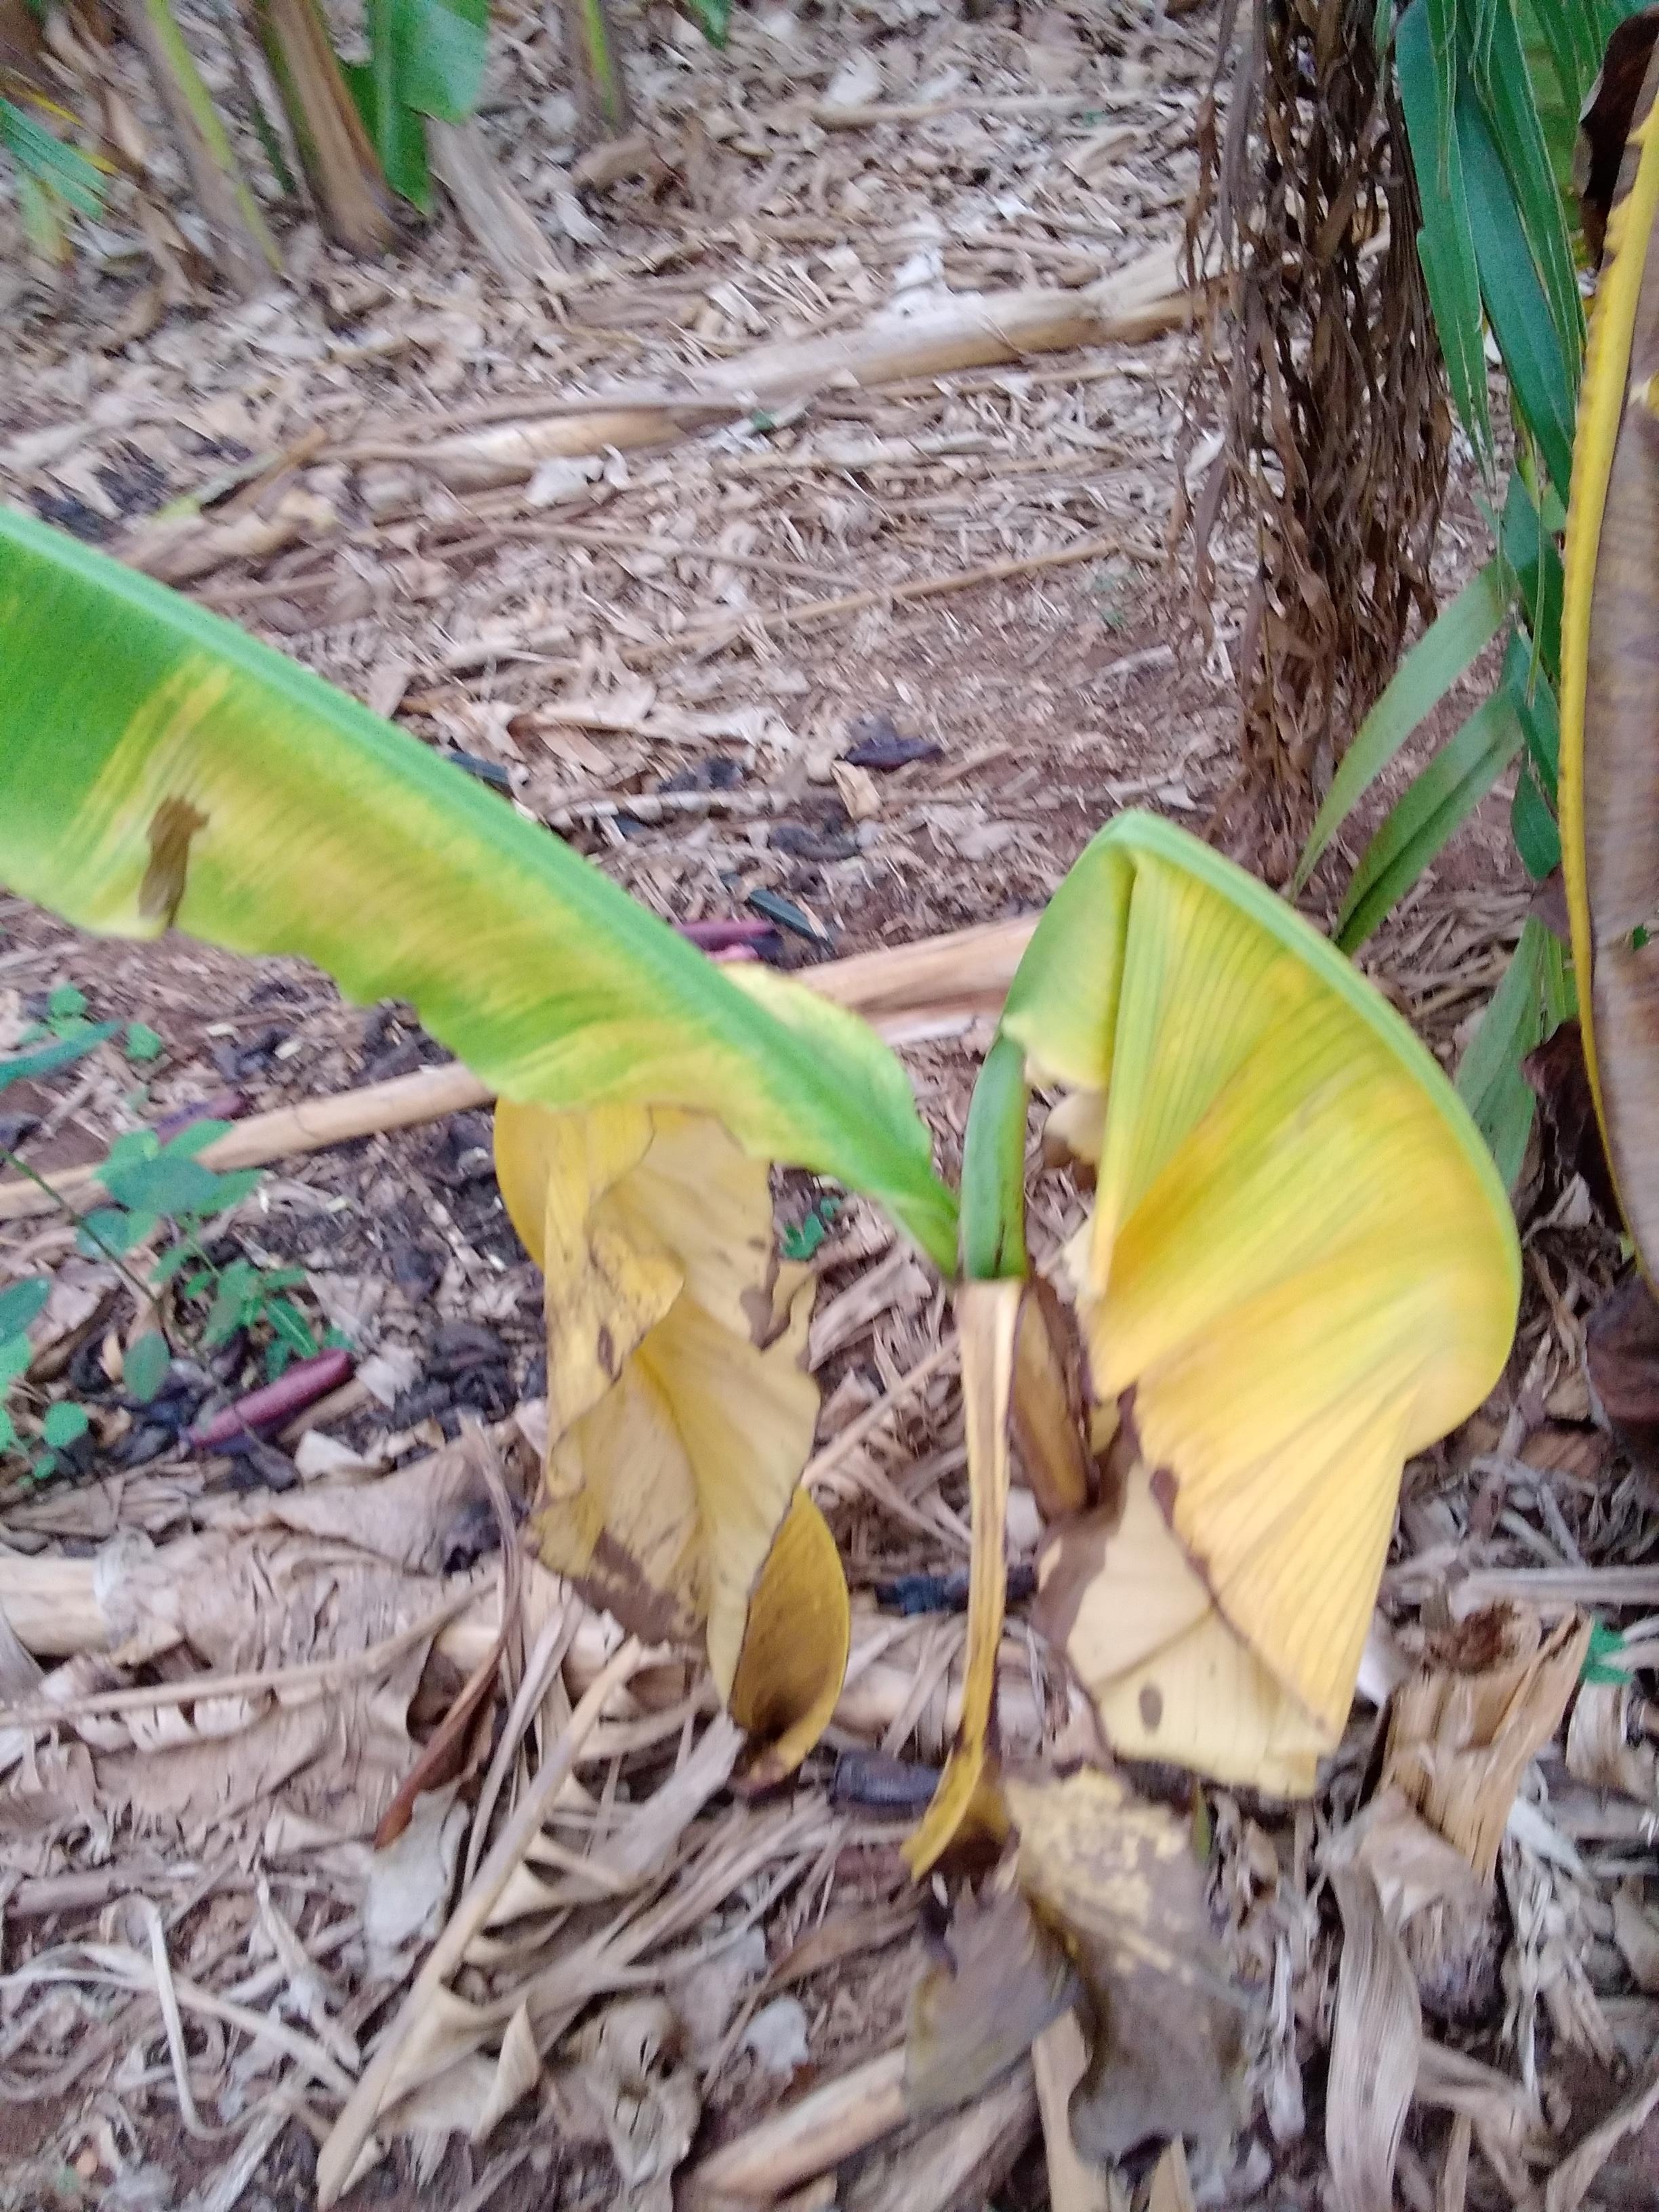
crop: banana
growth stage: vegetative
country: Uganda
